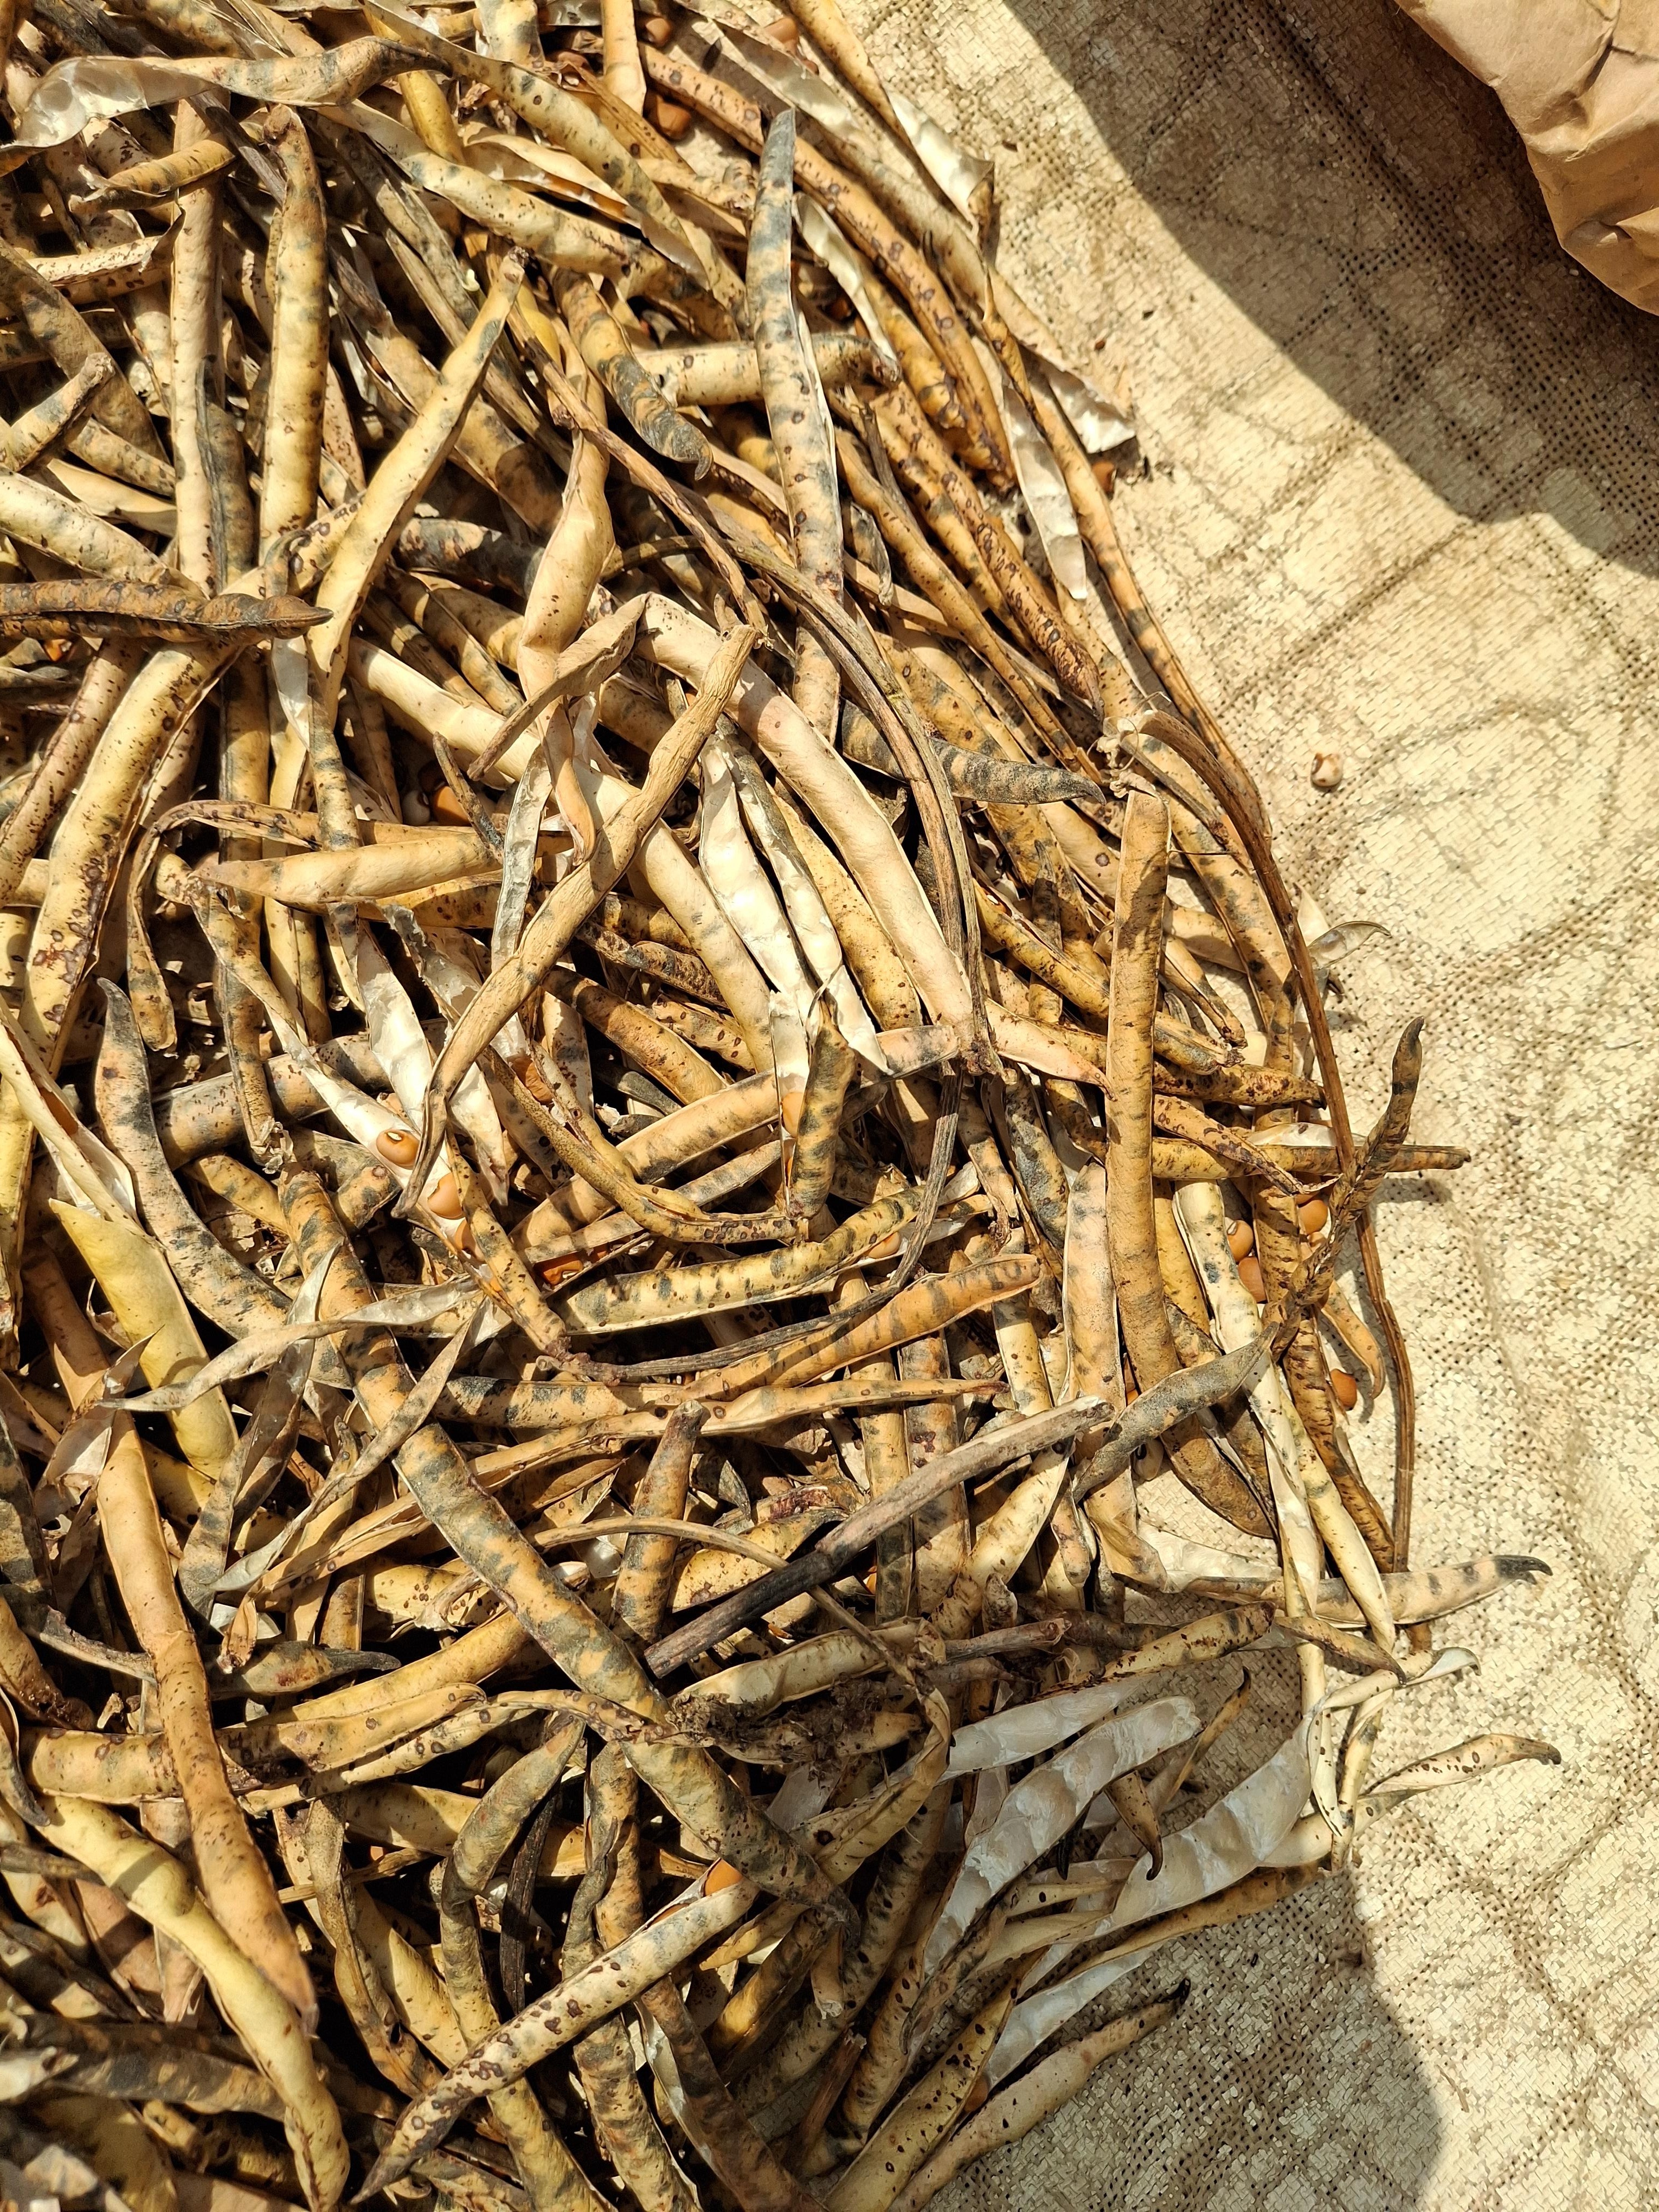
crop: cowpea
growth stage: harvest
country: Nigeria
